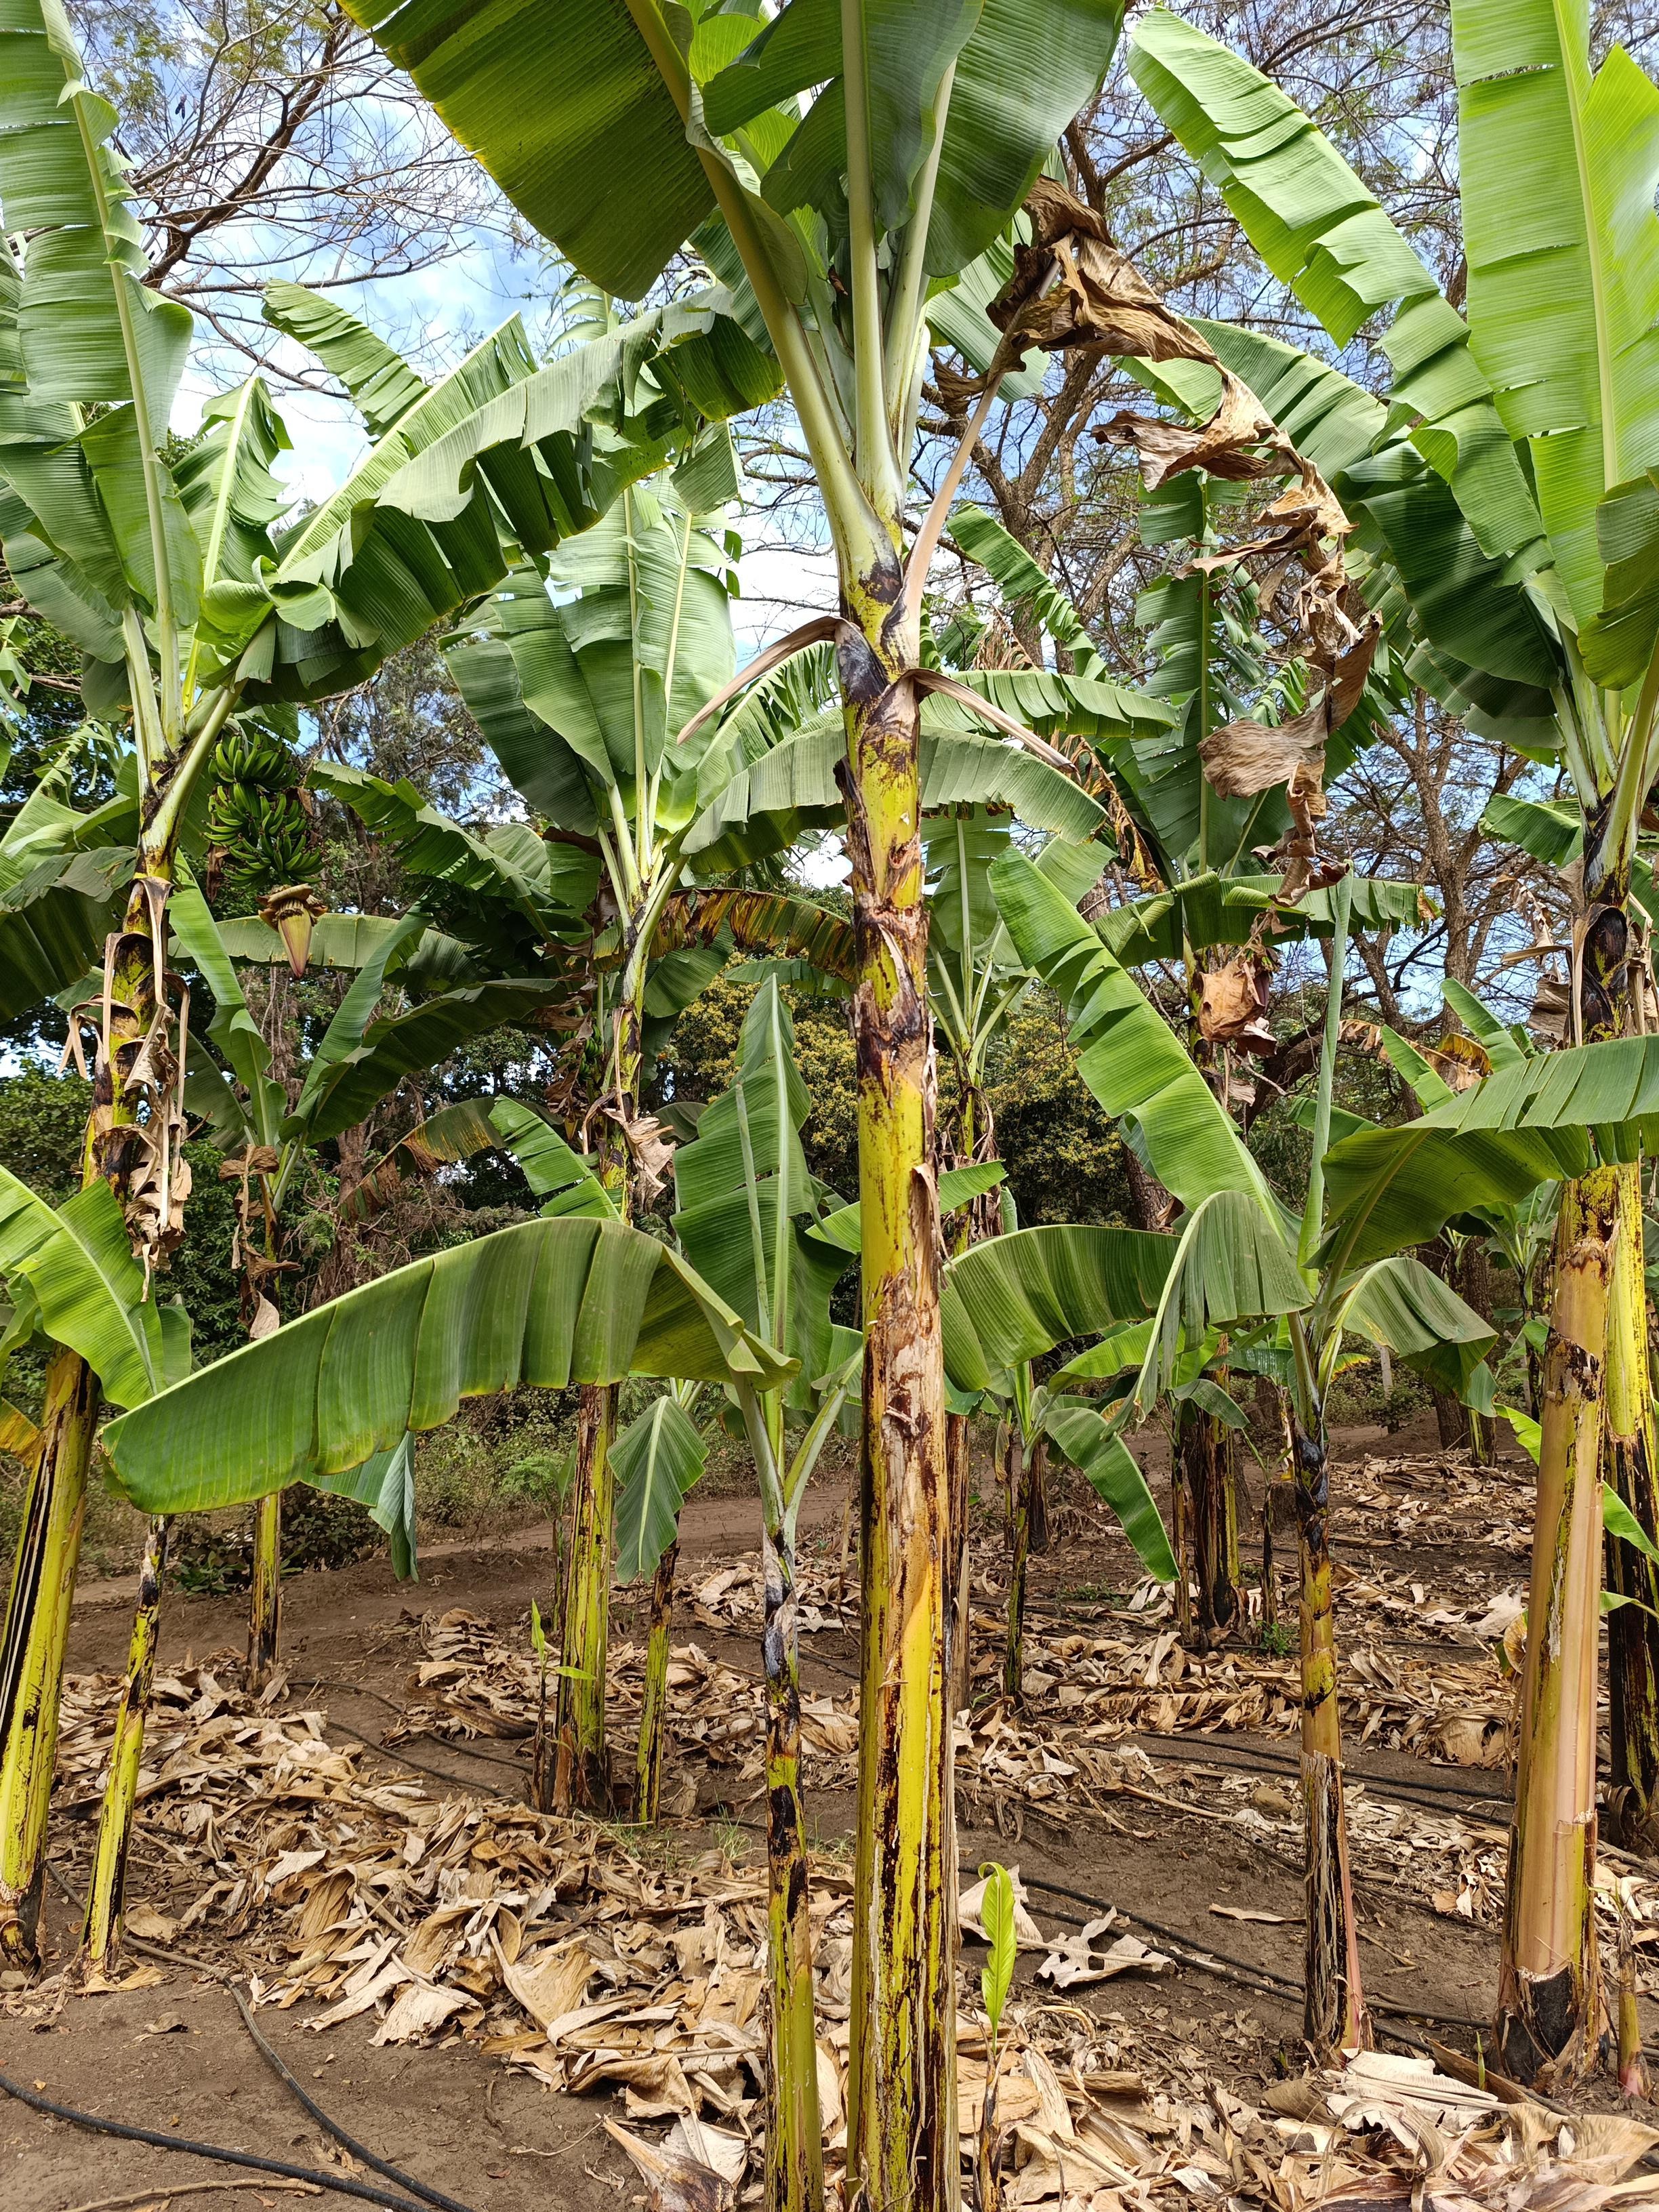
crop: banana
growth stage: vegetative
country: Tanzania
